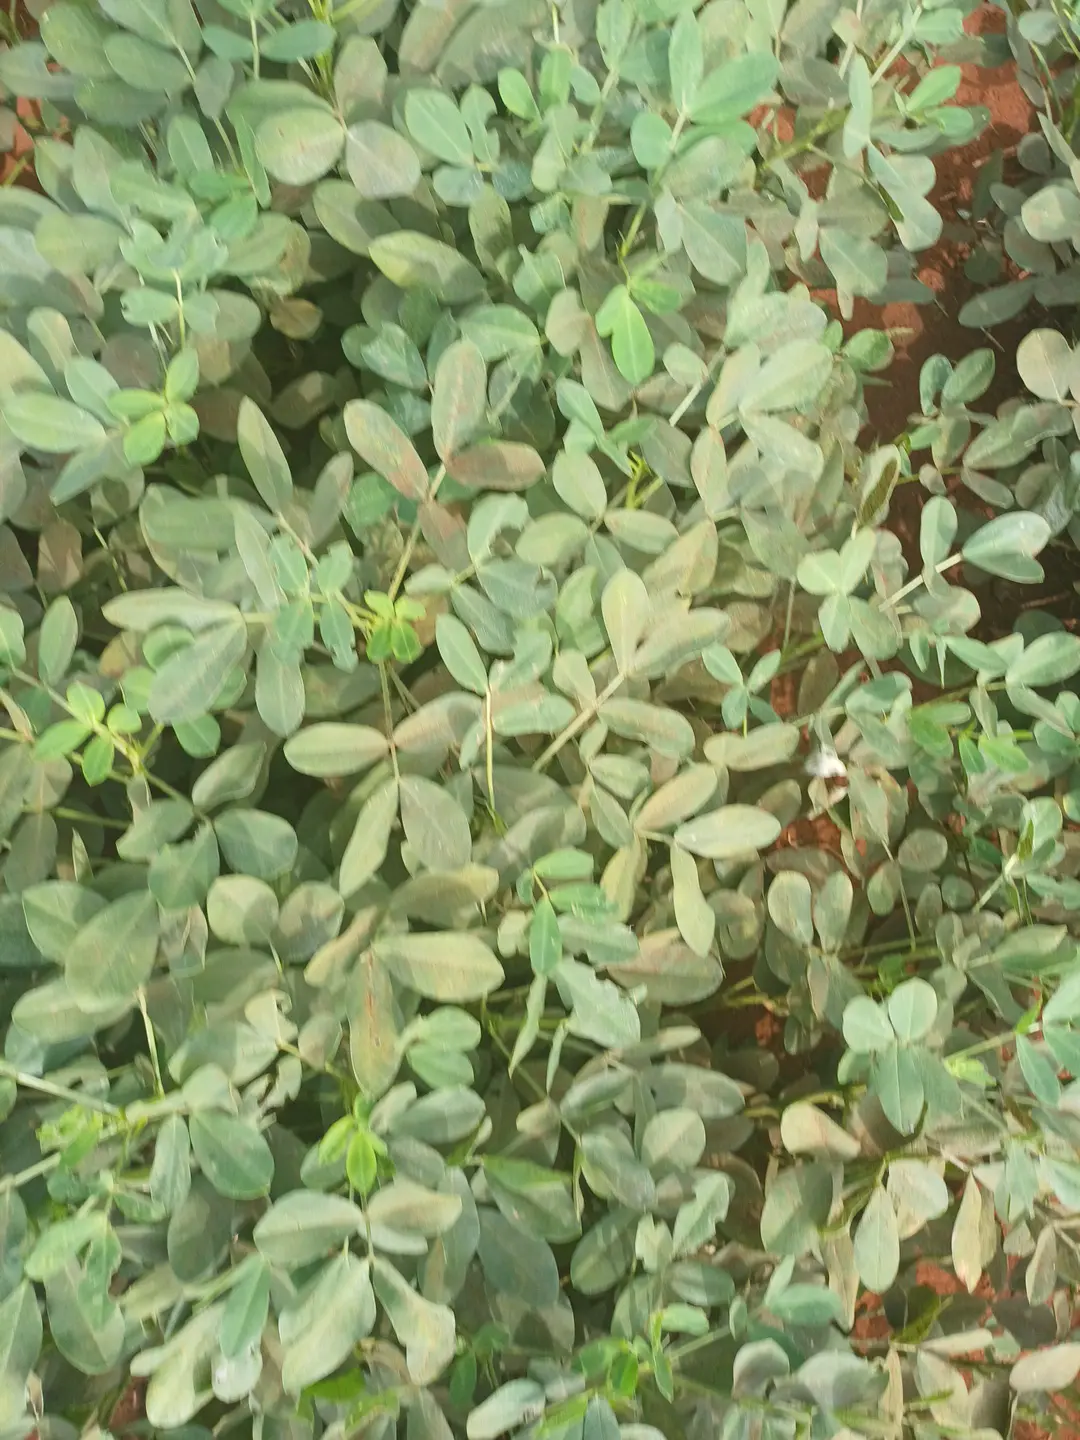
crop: groundnut
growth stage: pegging
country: Kenya
